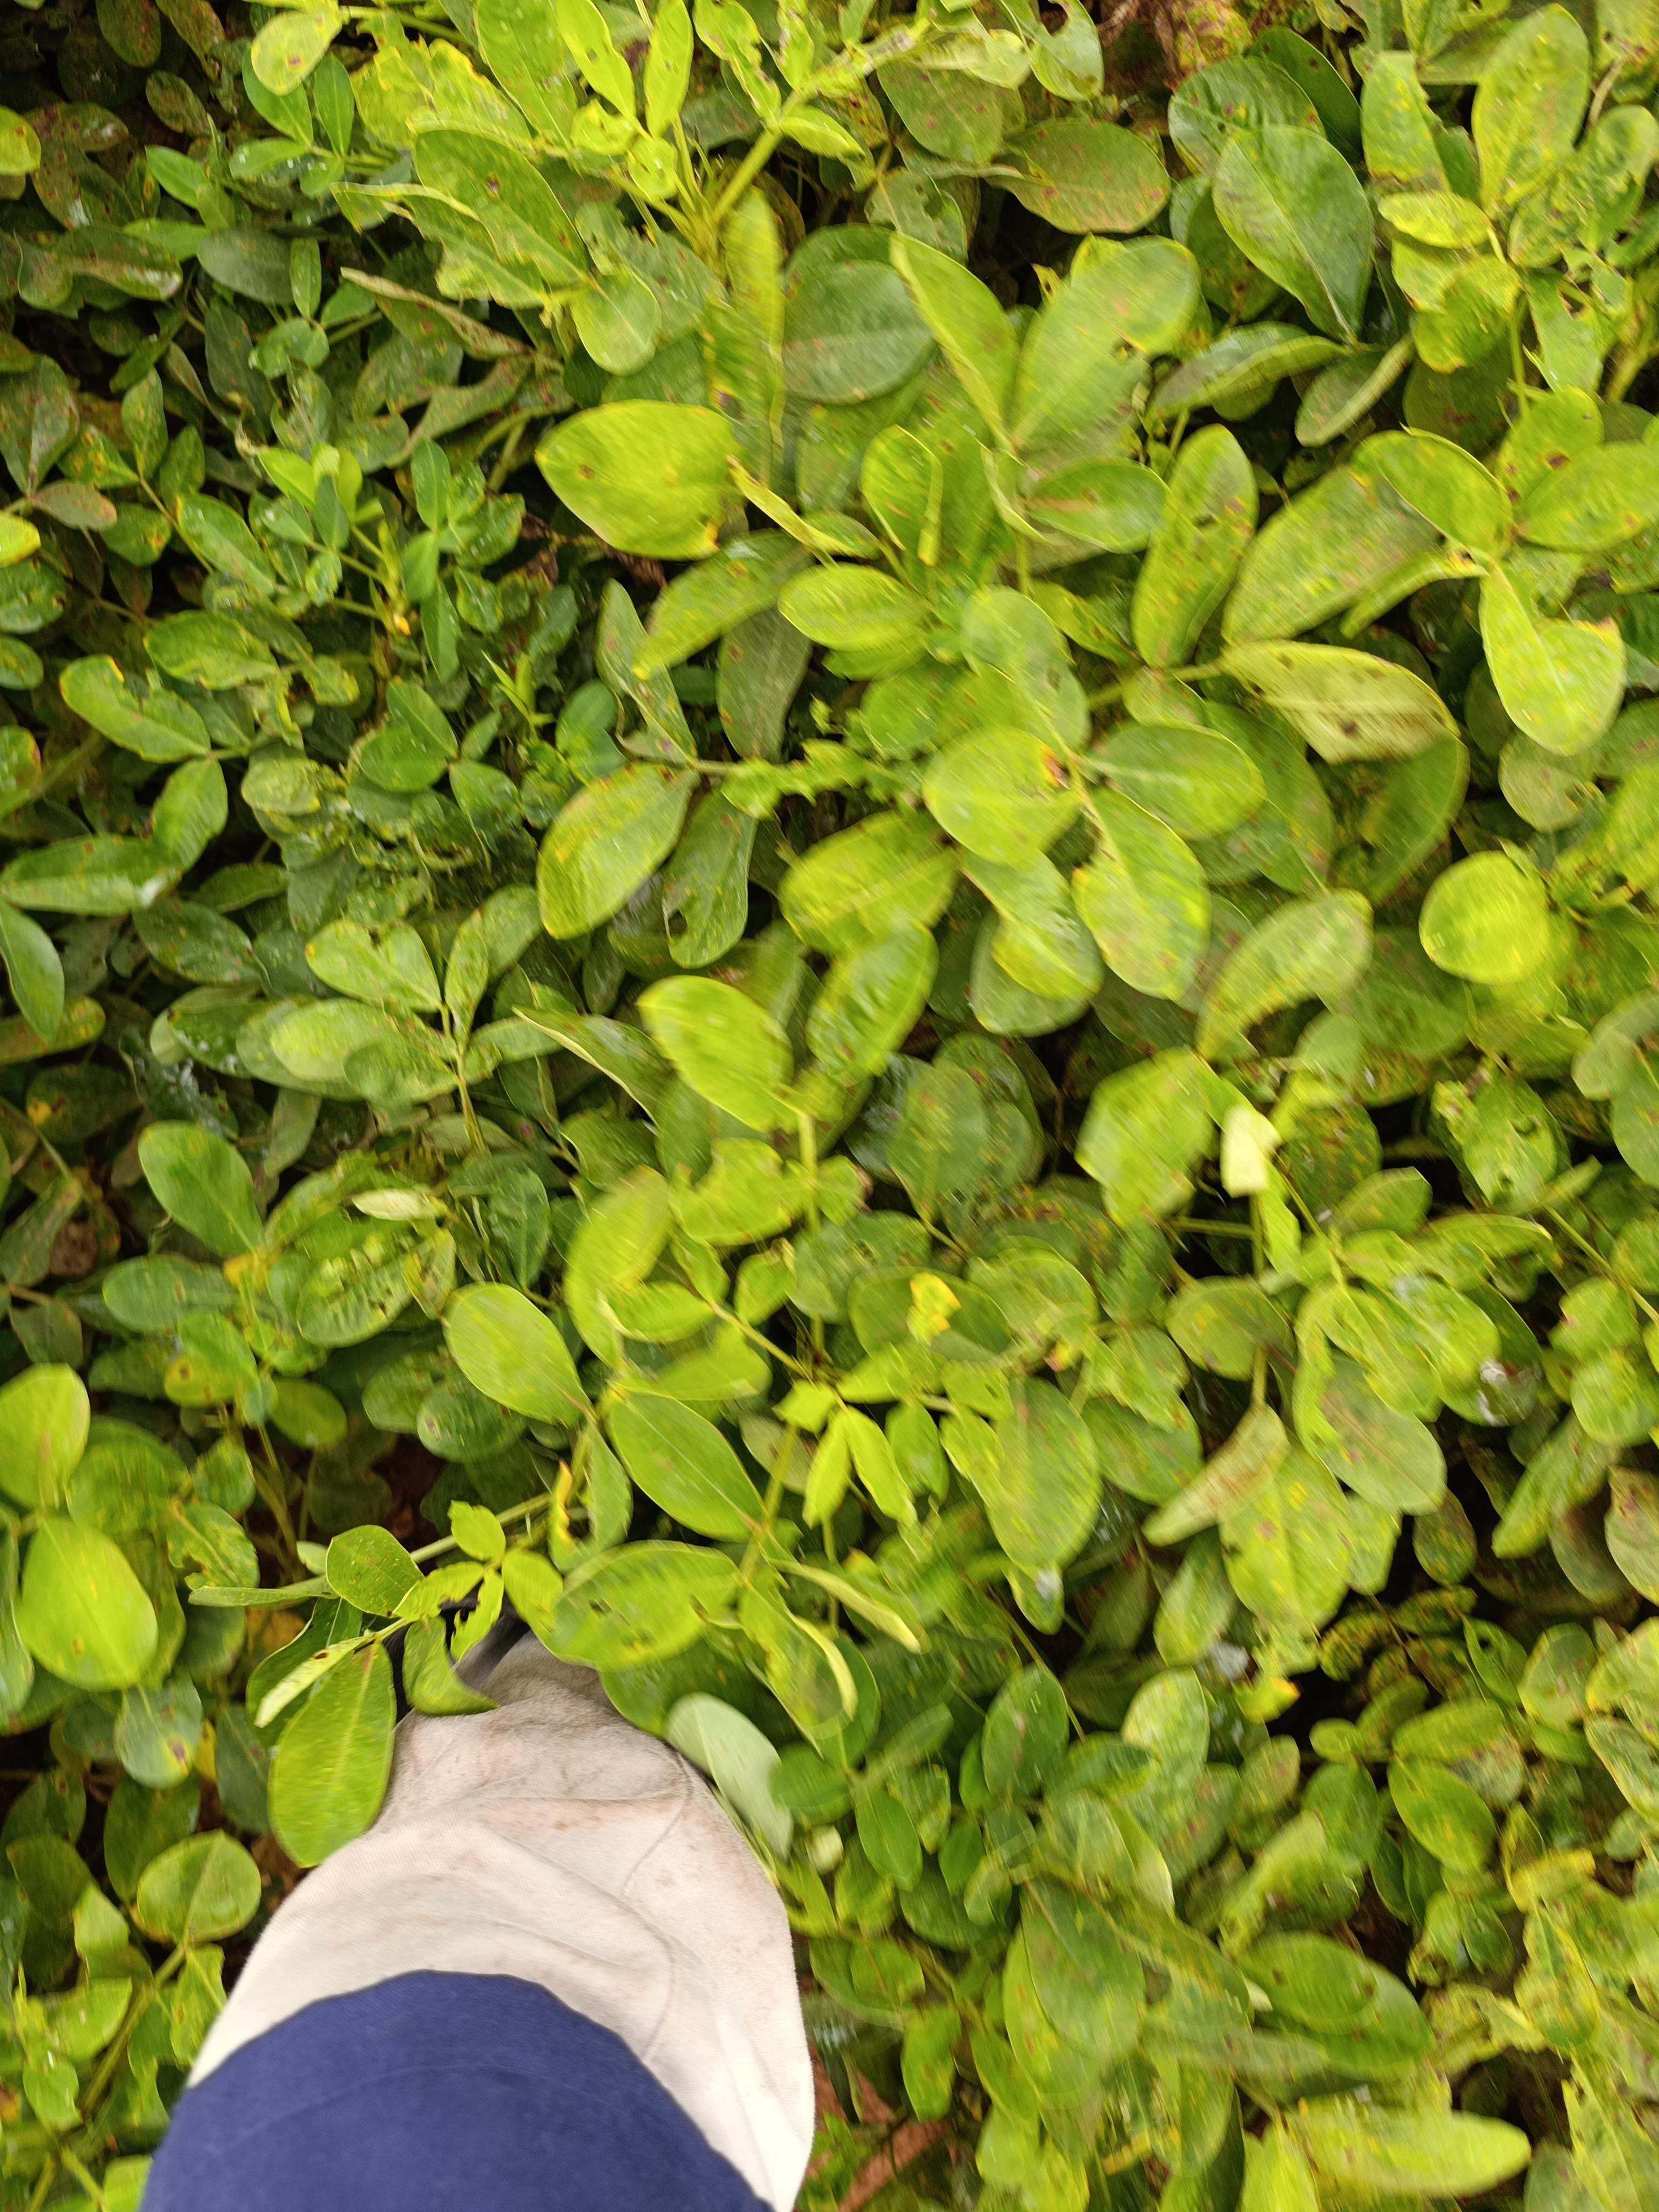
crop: groundnut
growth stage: pegging
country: Kenya
